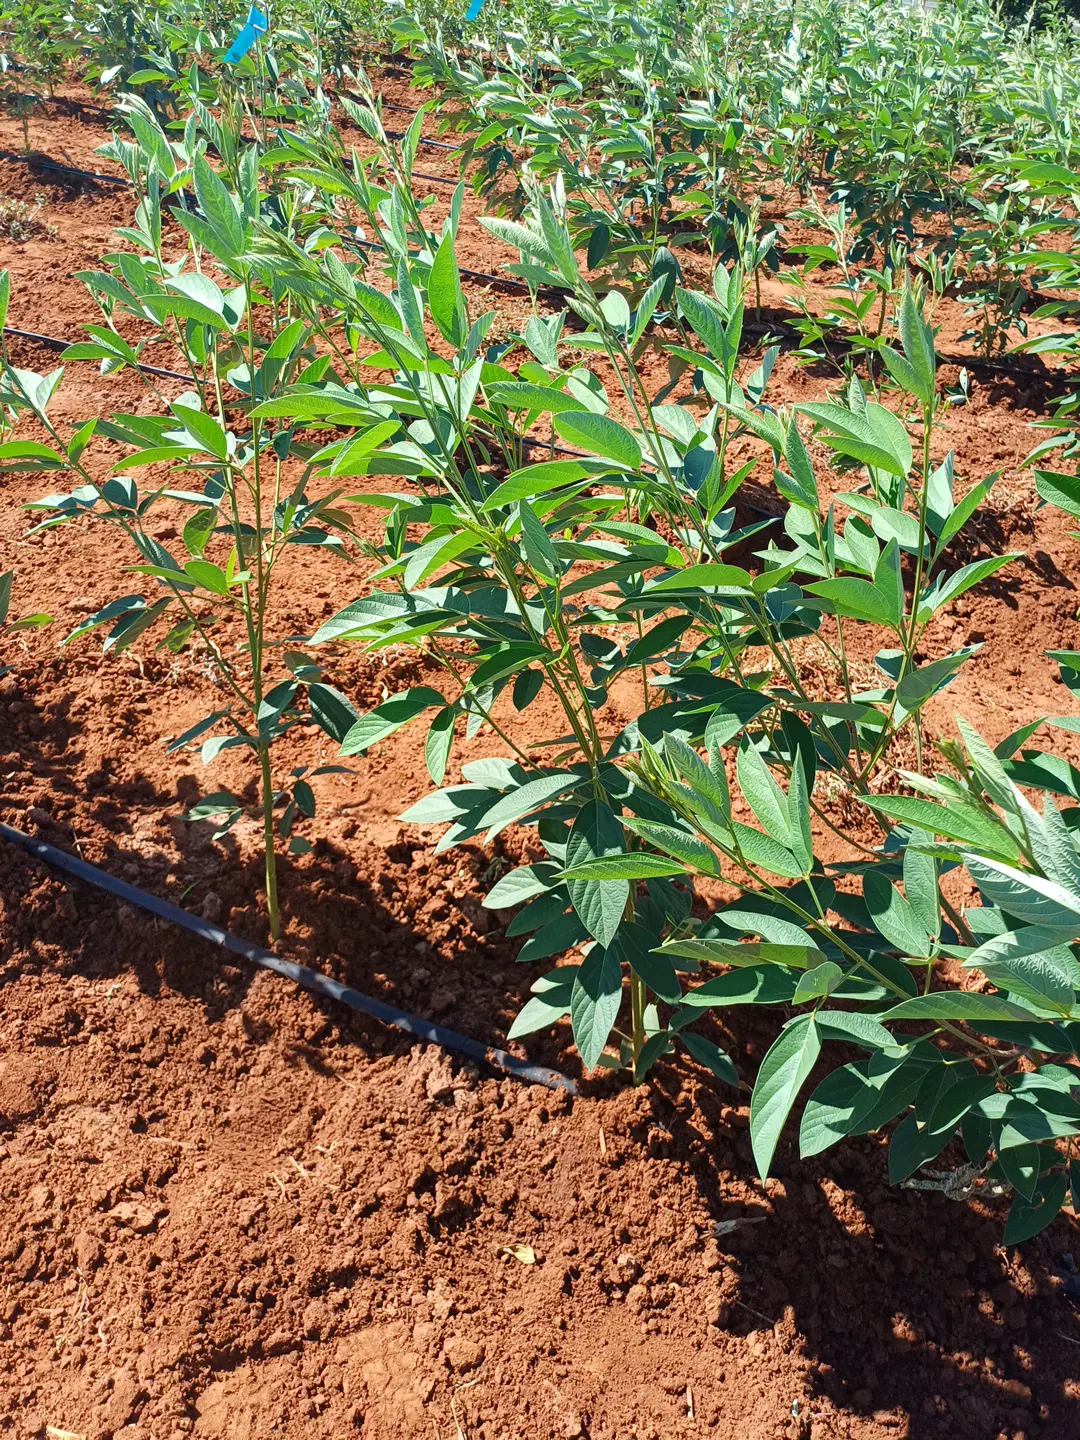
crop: pigeonpea
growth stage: vegetative
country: Kenya
